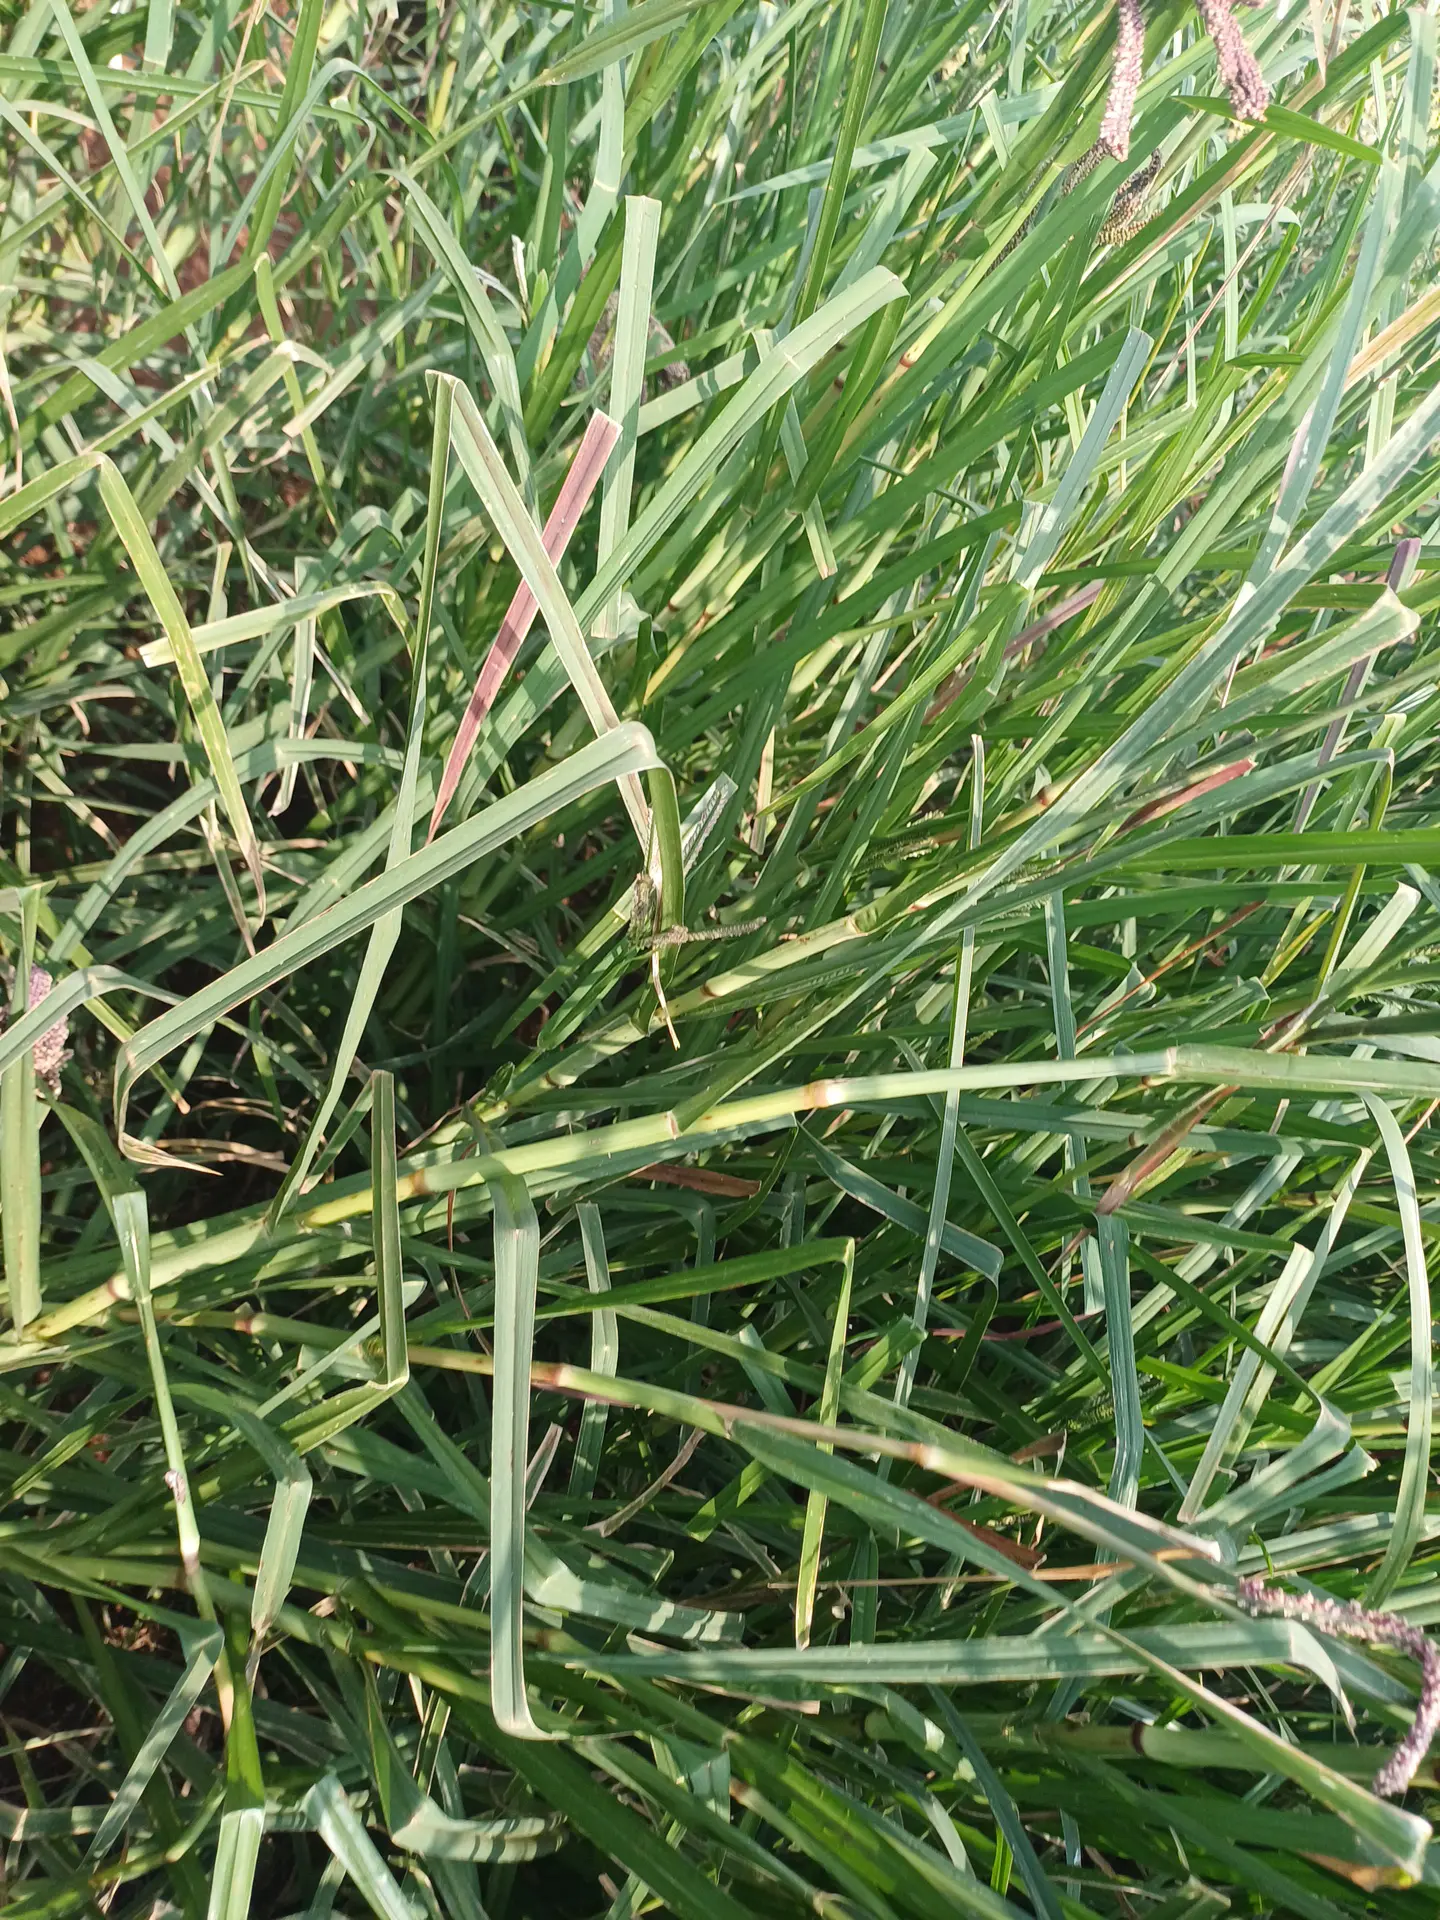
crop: finger millet
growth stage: filling grain
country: Kenya
